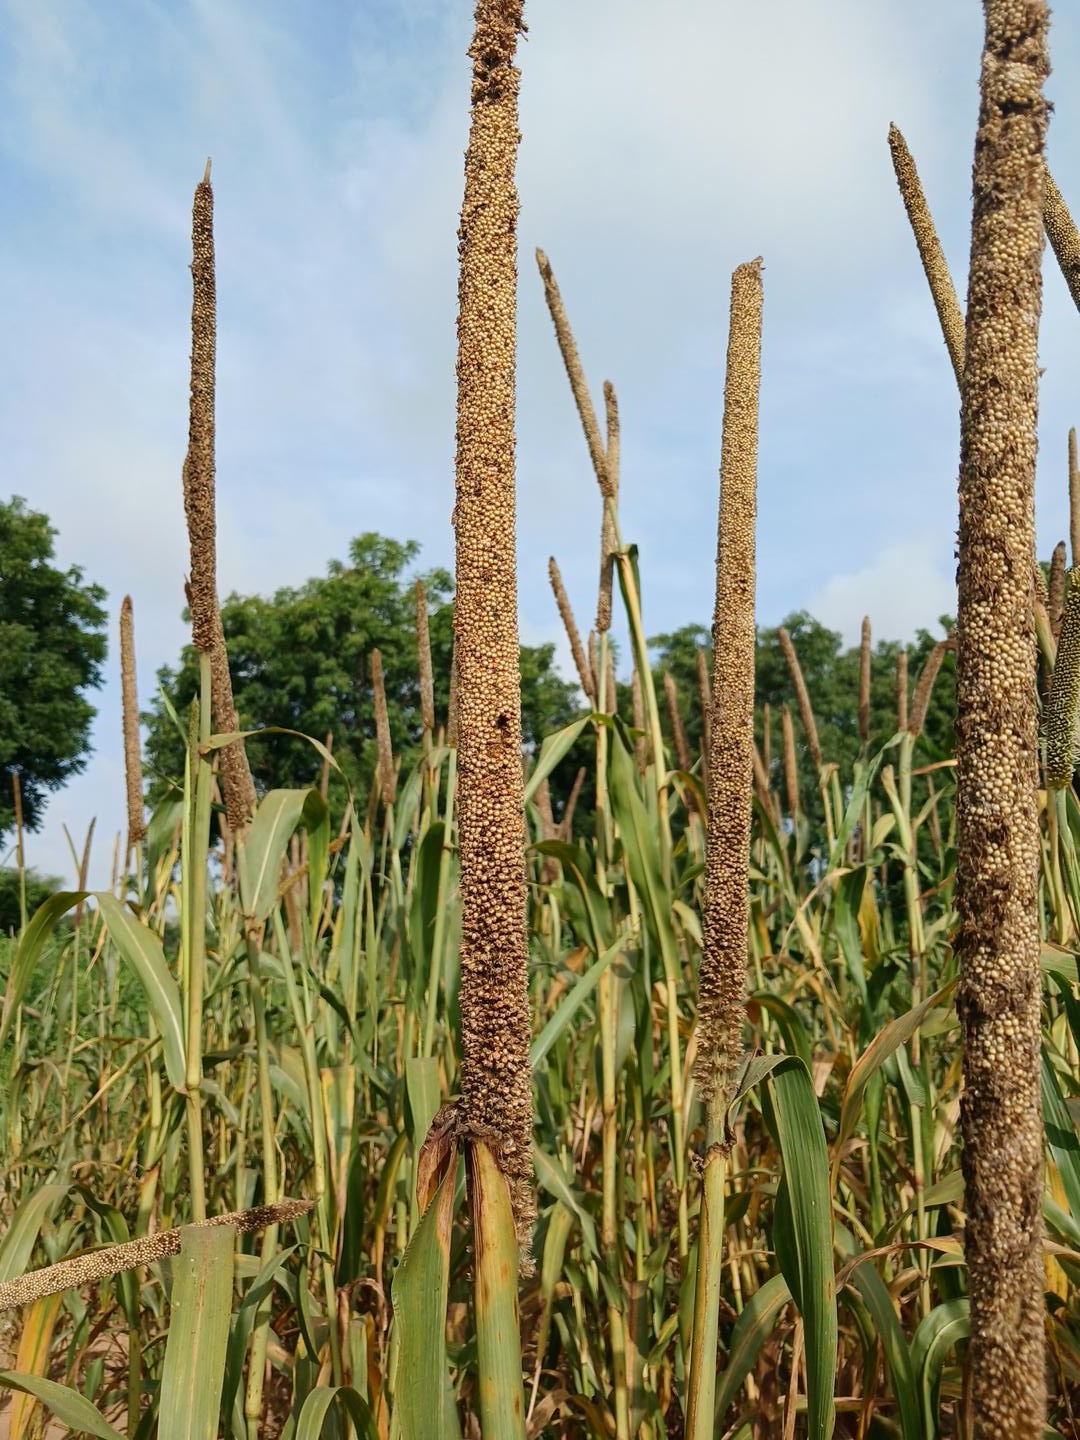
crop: pearl millet
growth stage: maturity
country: Senegal
